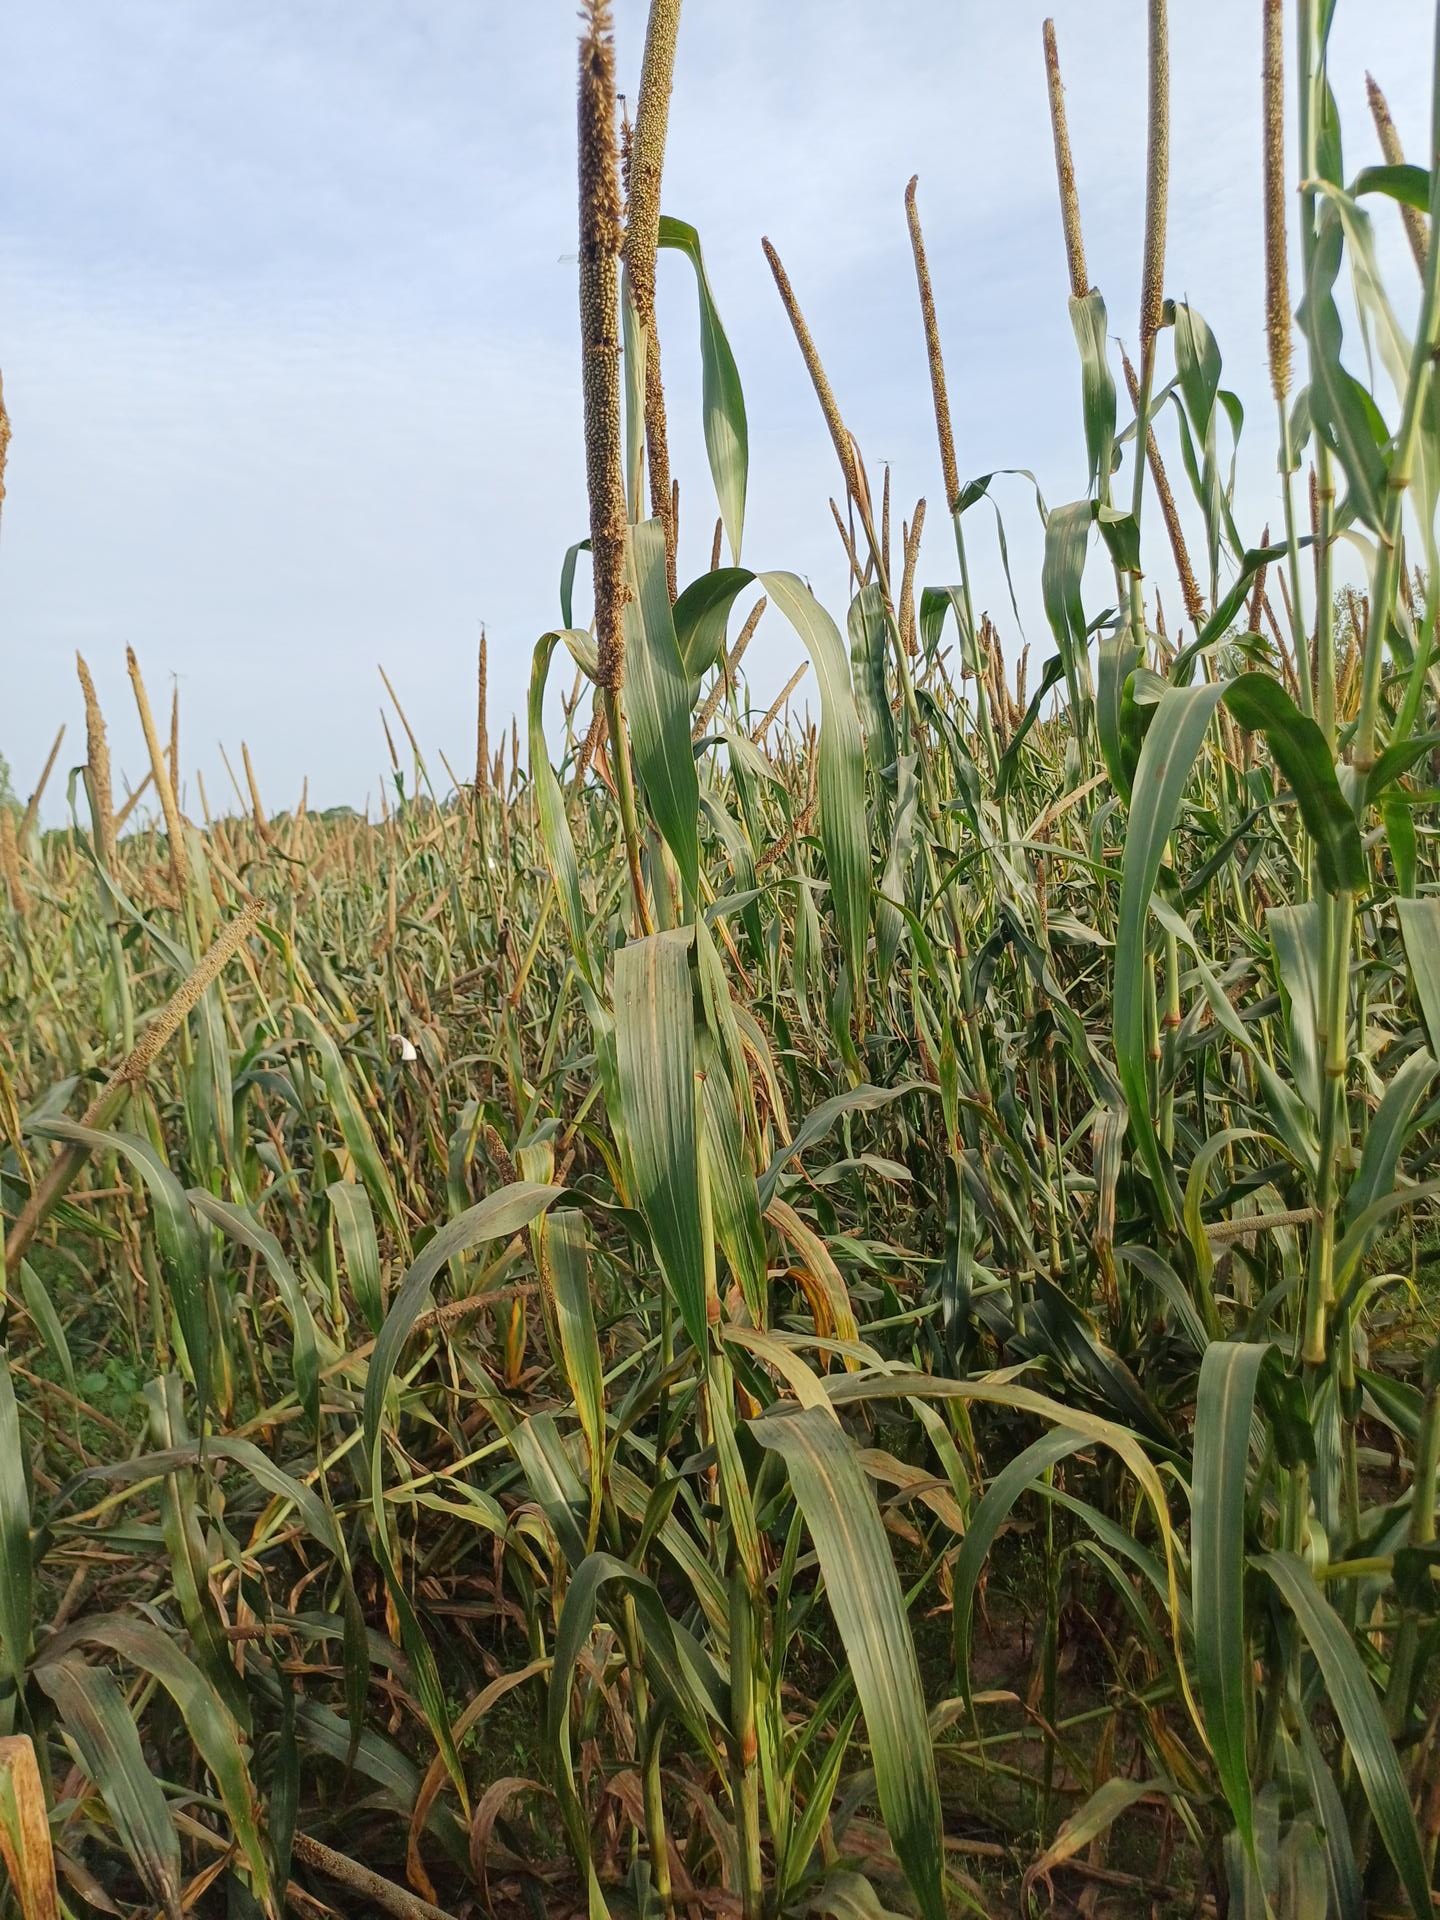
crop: pearl millet
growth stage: filling grain
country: Senegal
